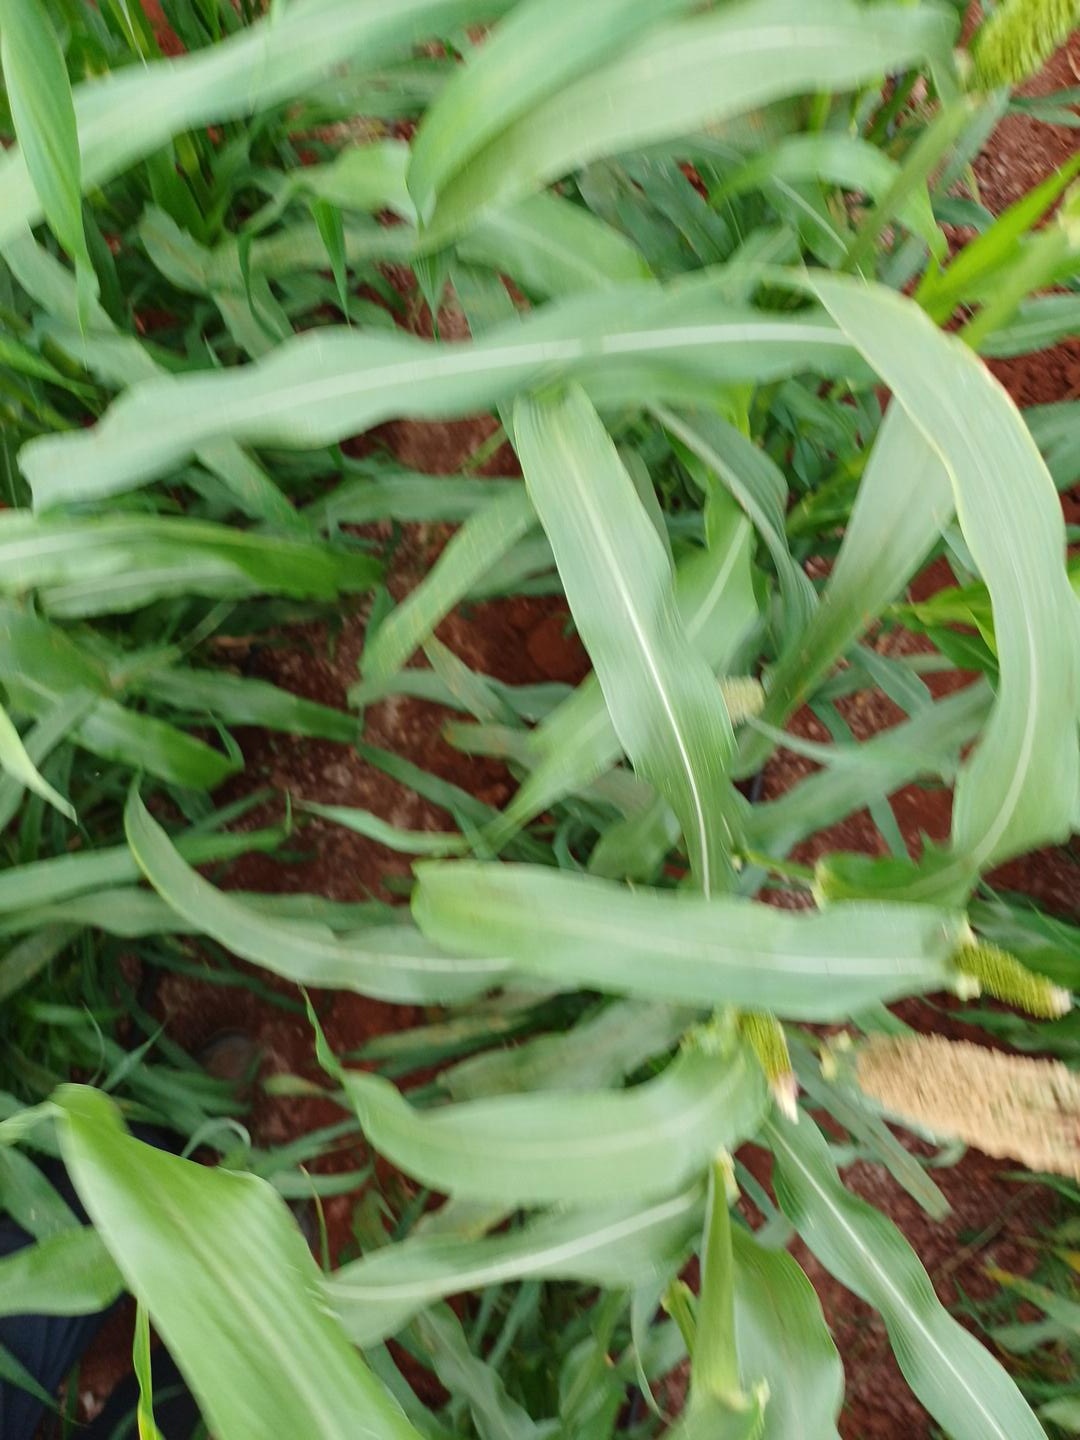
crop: pearl millet
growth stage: flowering
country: Kenya
